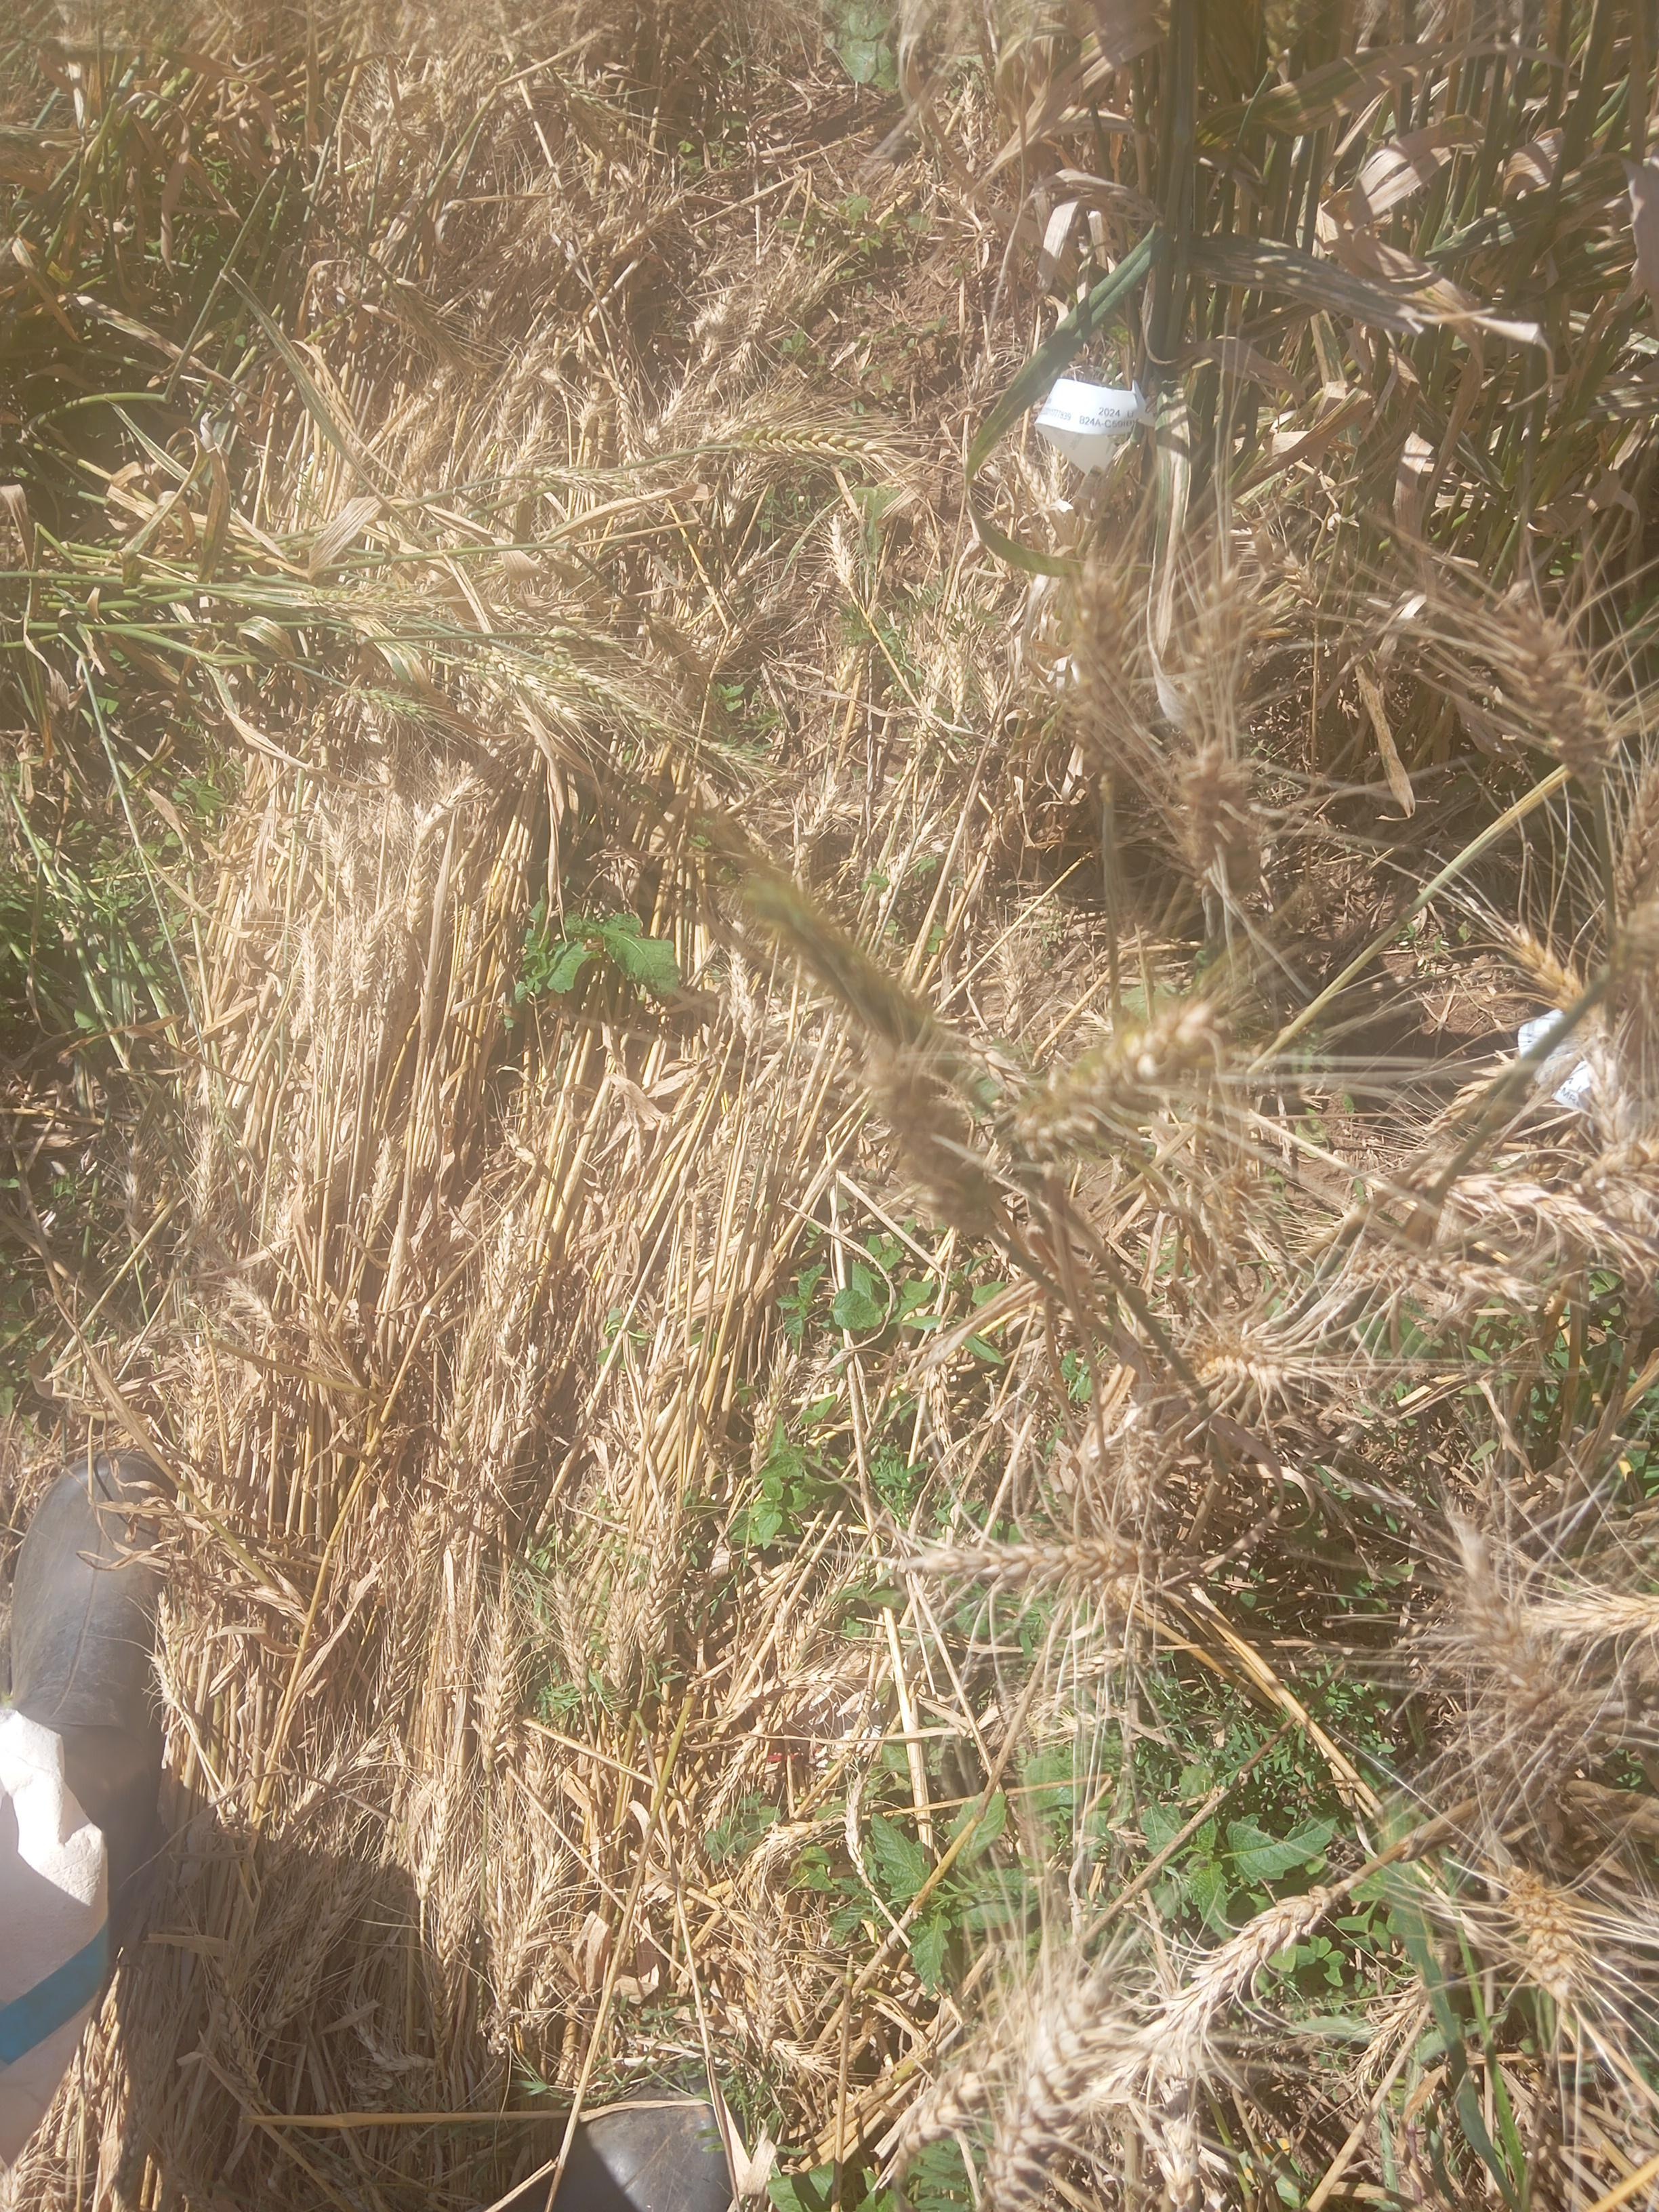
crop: wheat
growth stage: maturity
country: Kenya
